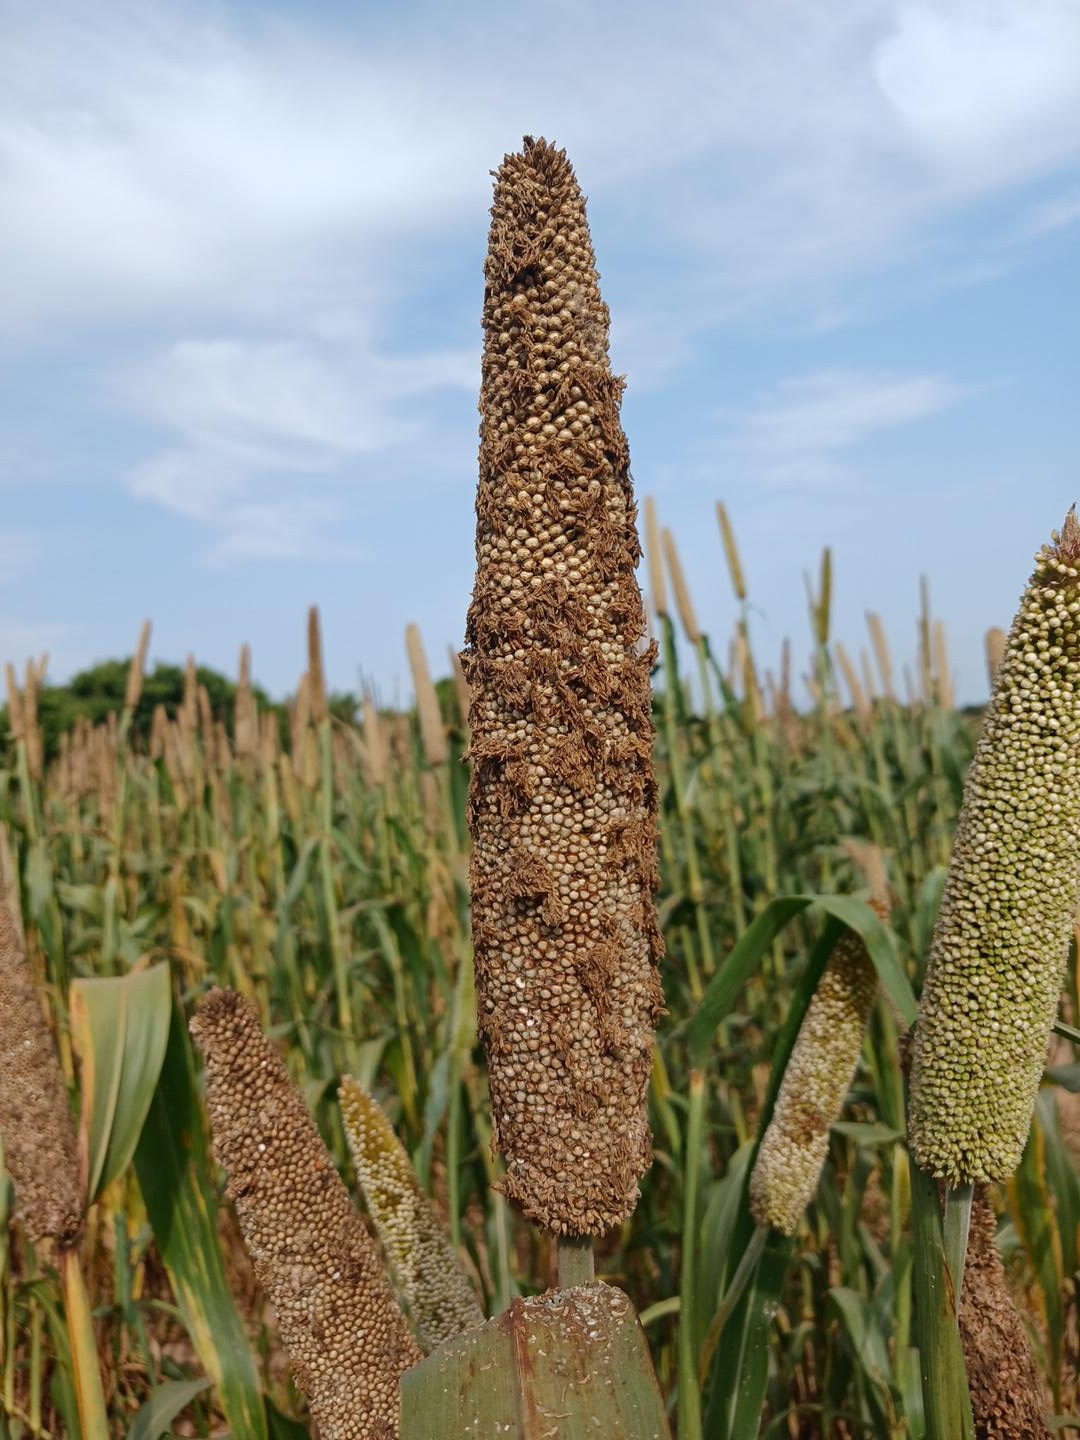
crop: pearl millet
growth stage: maturity
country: Senegal
